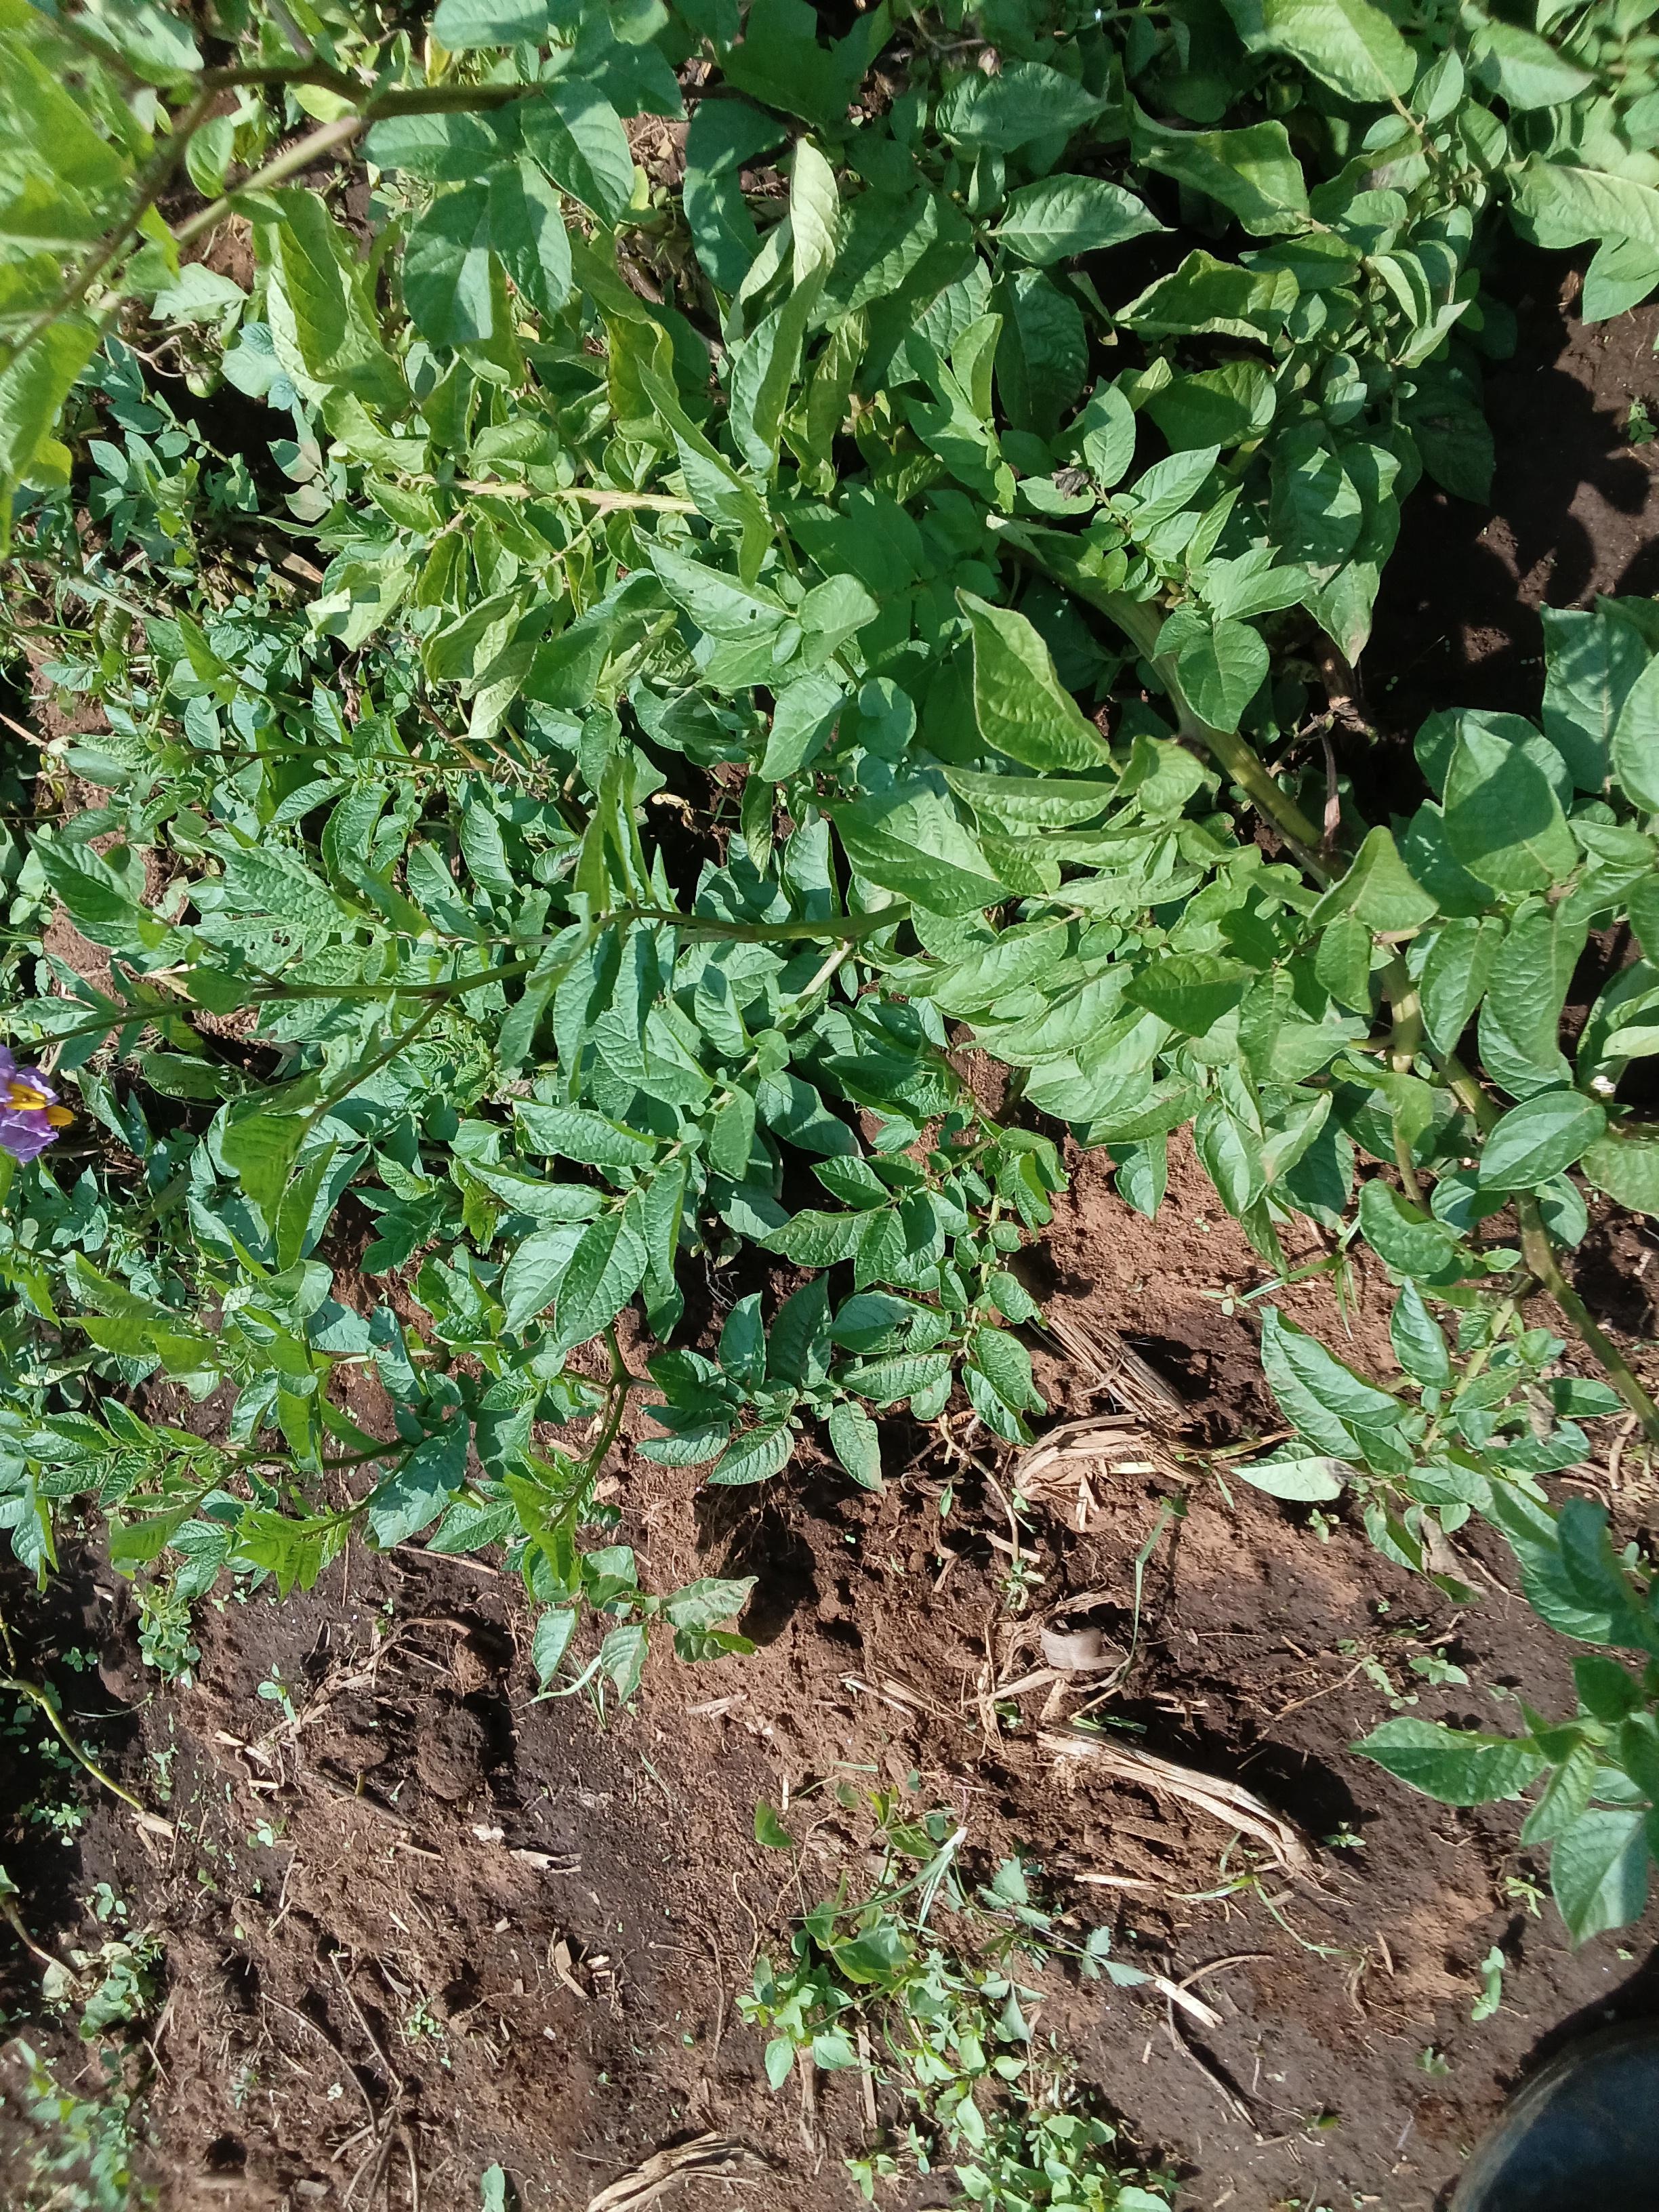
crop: potato
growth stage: vegetative
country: Kenya
